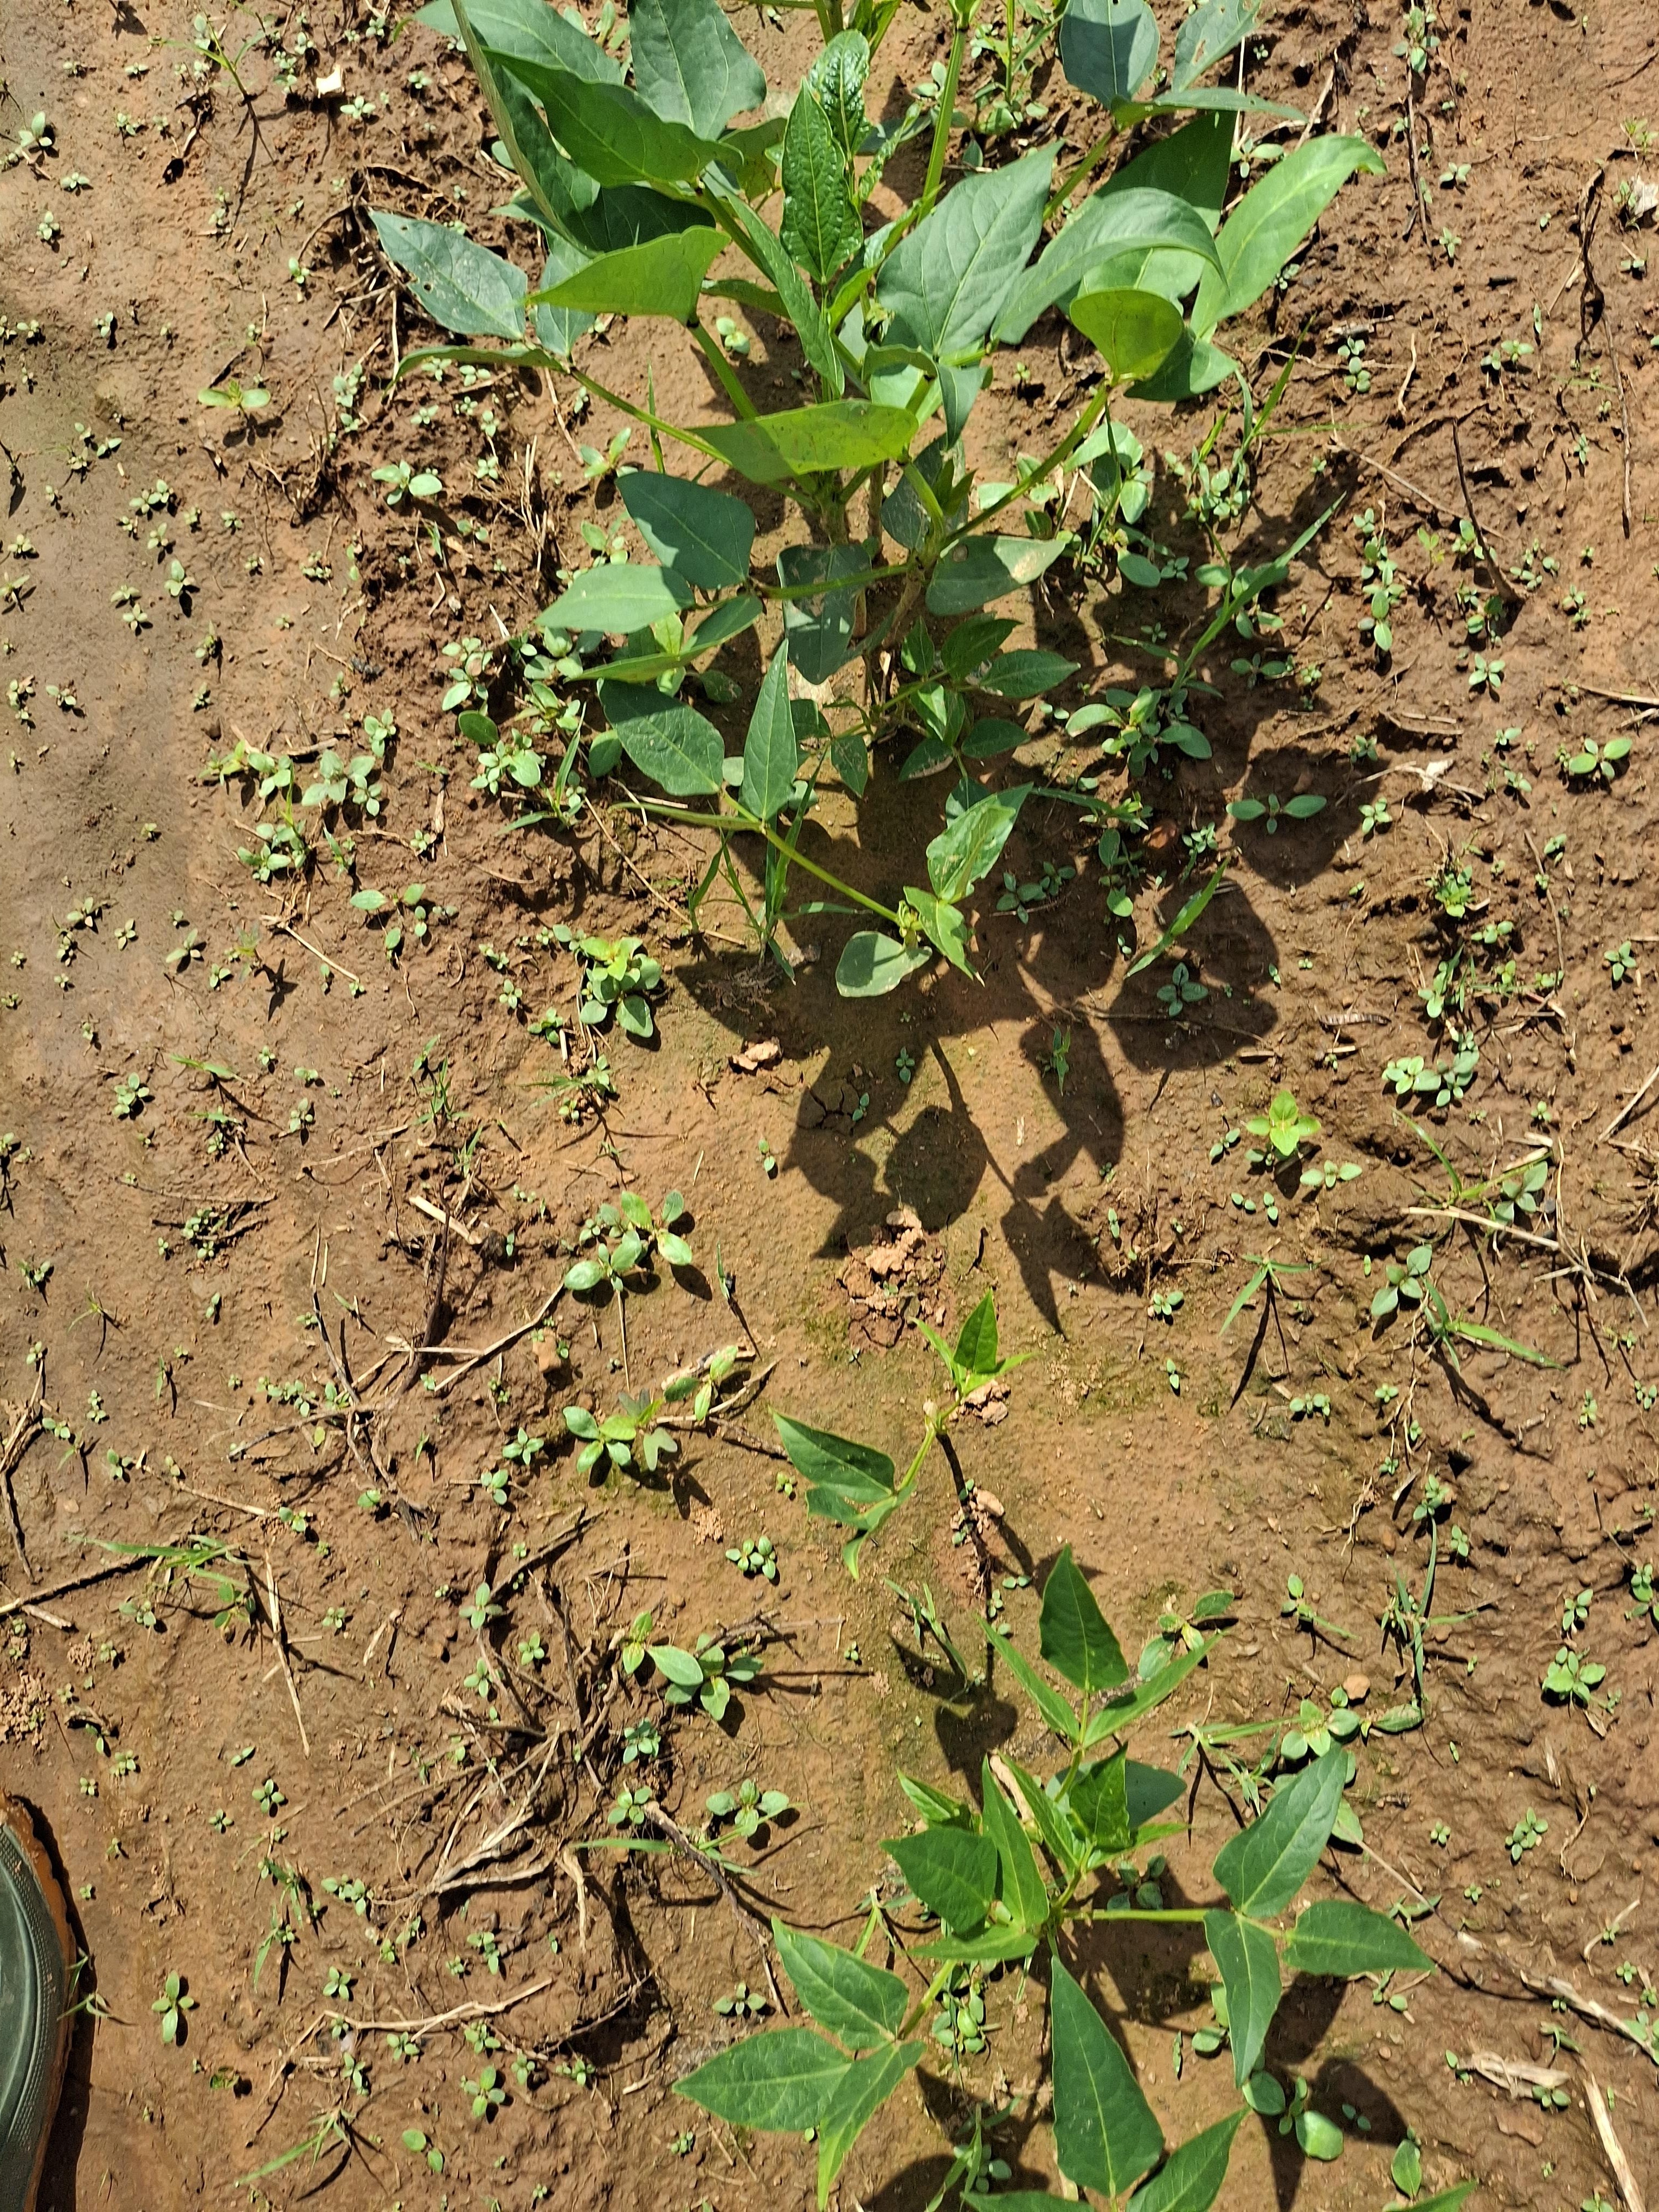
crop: cowpea
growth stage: sprouting emergence
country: Nigeria
